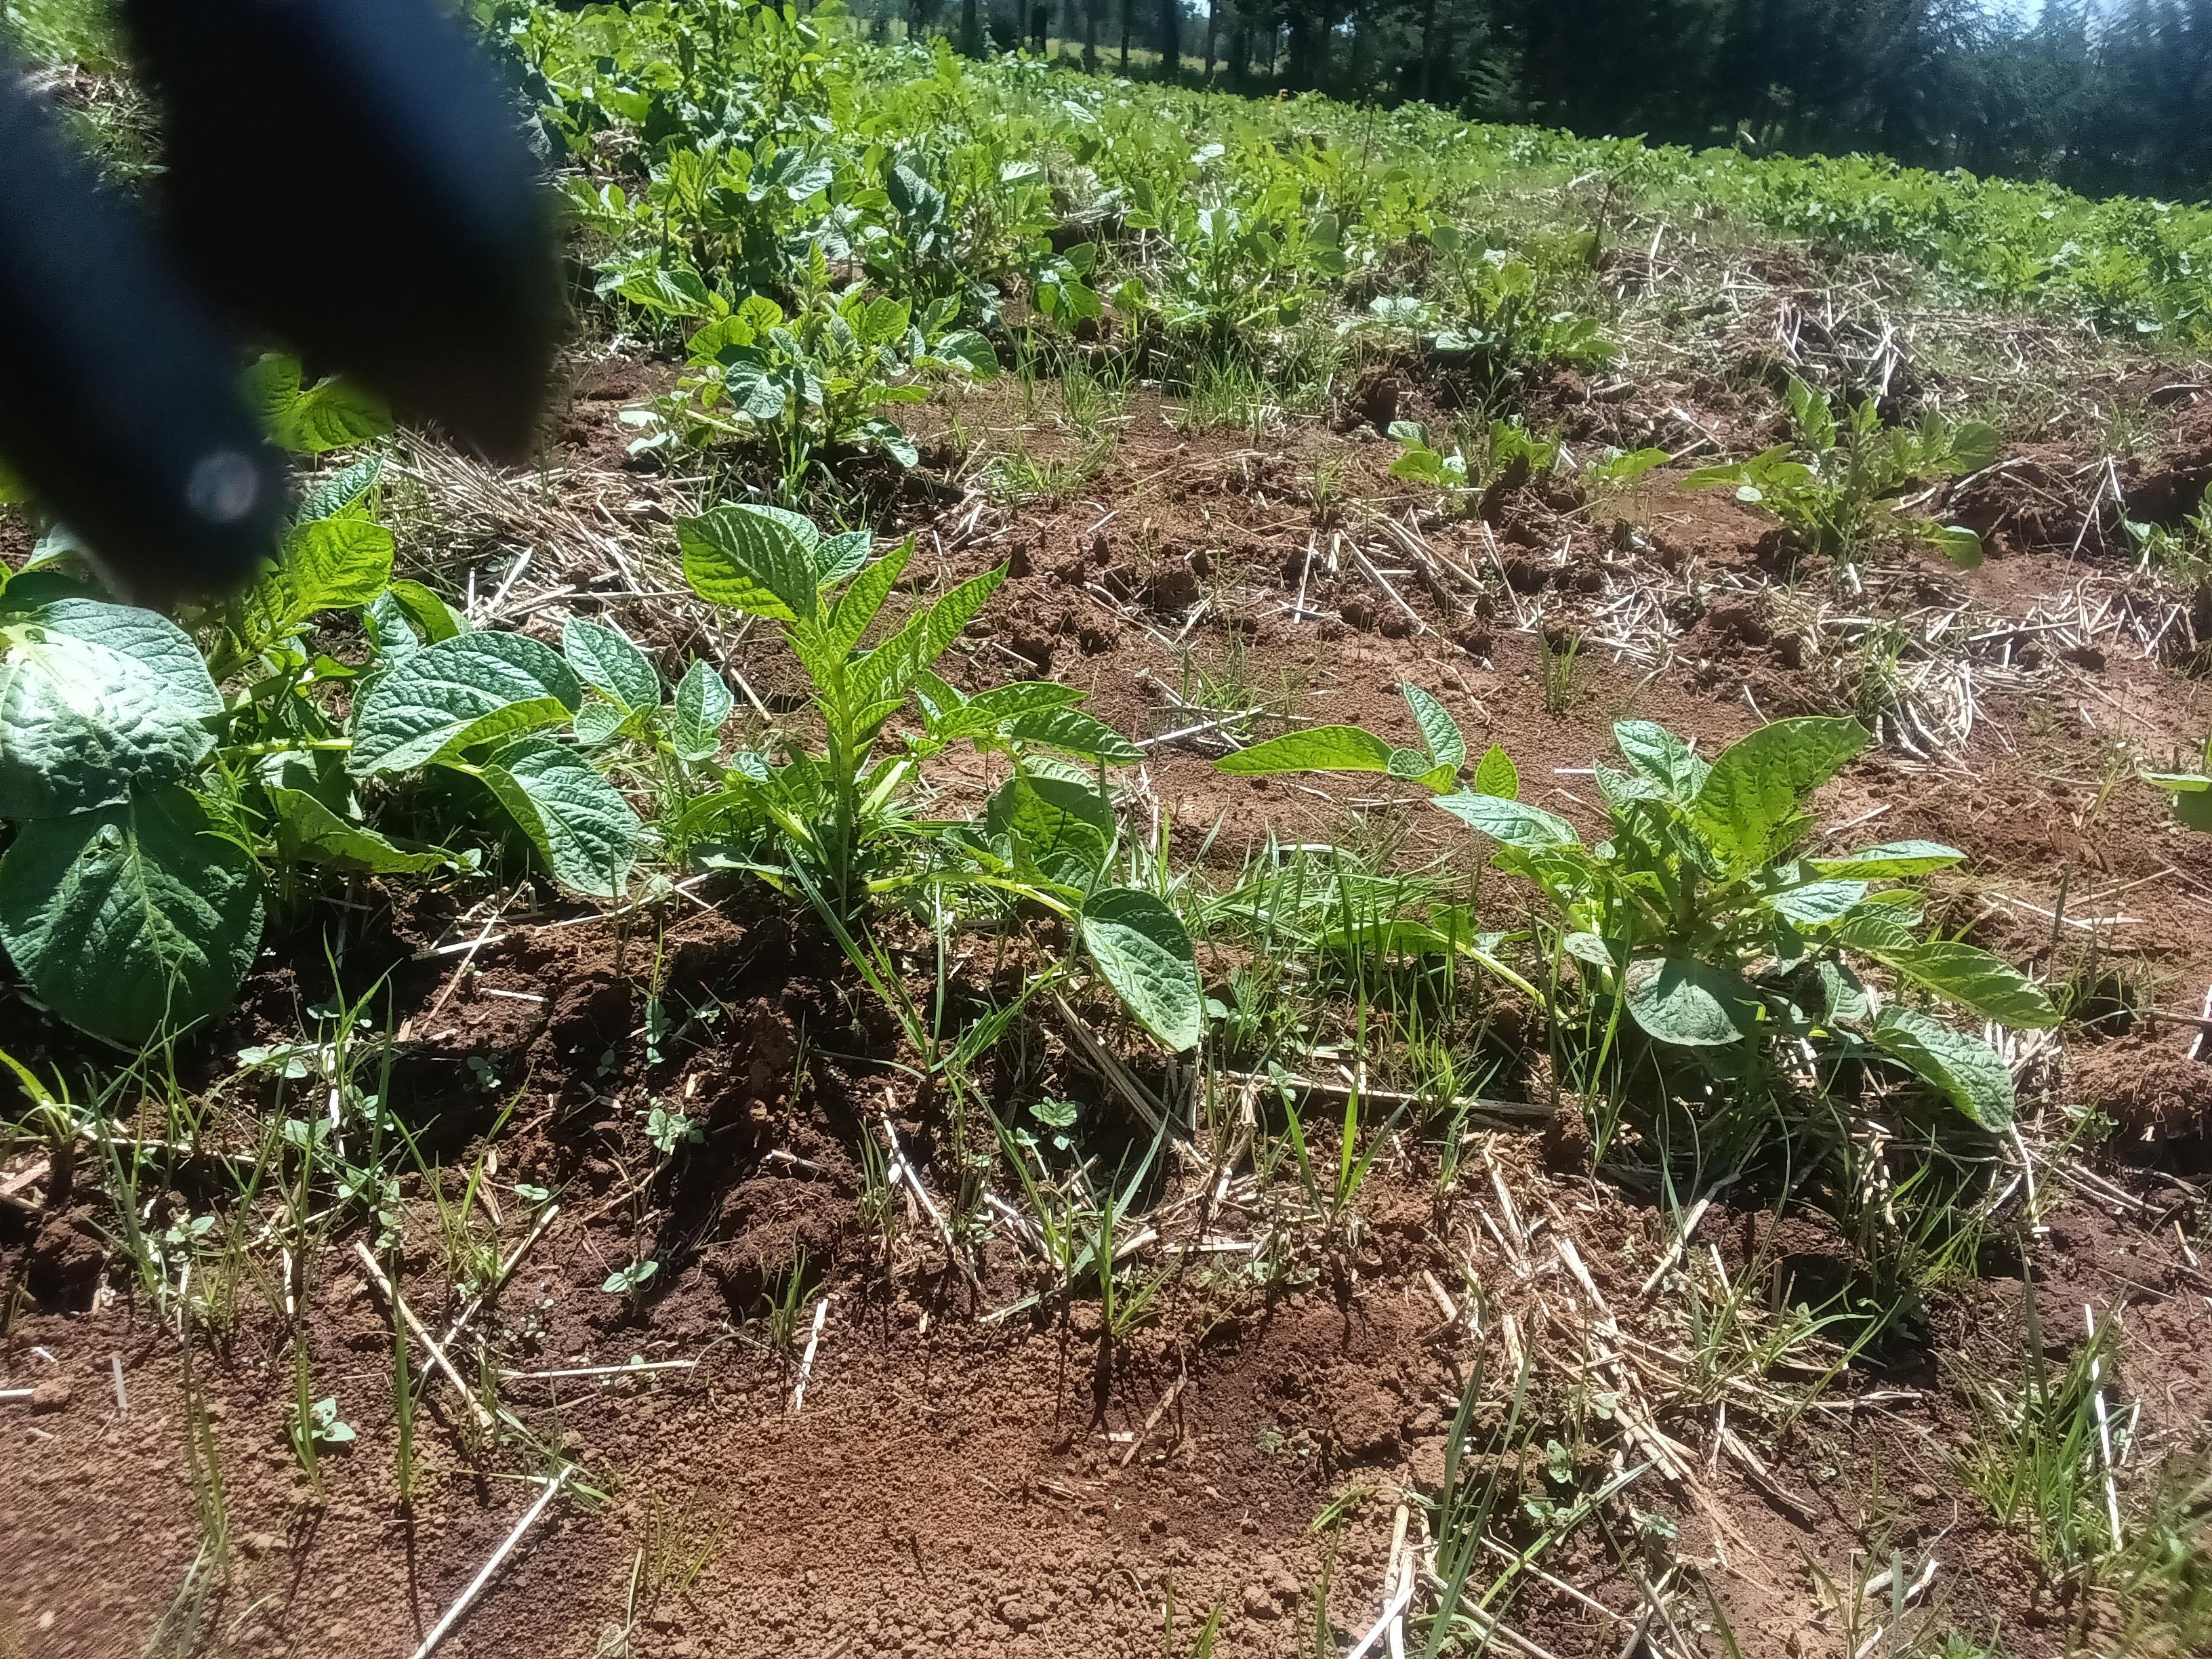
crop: potato
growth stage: emergence
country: Kenya
